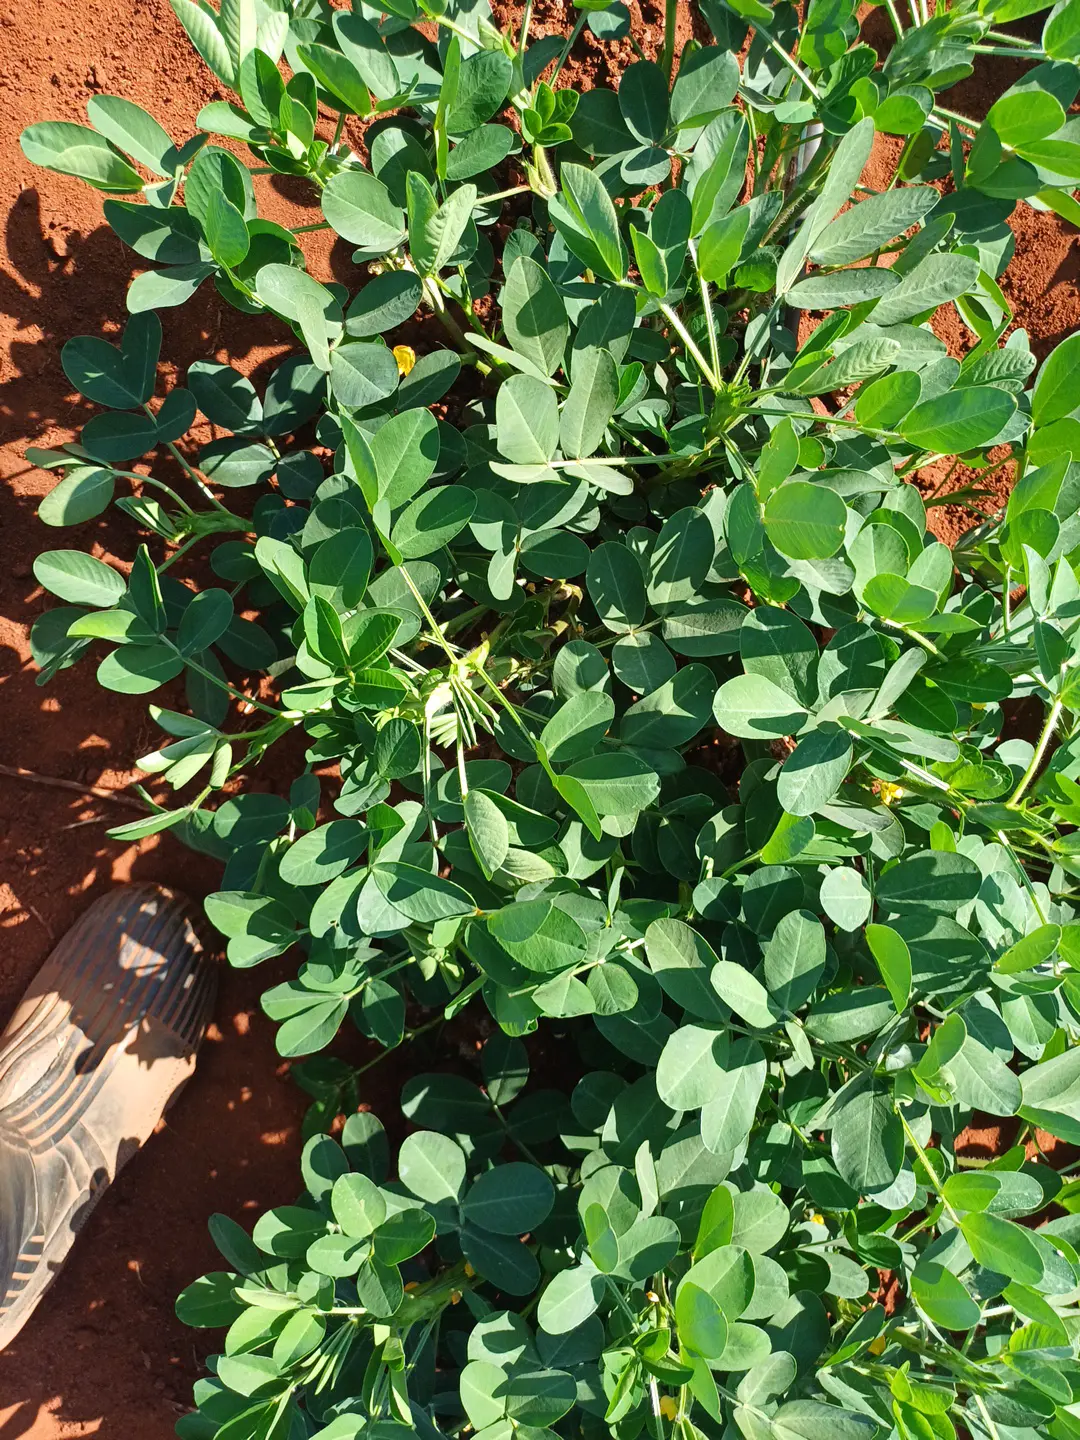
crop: groundnut
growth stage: flowering
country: Kenya
